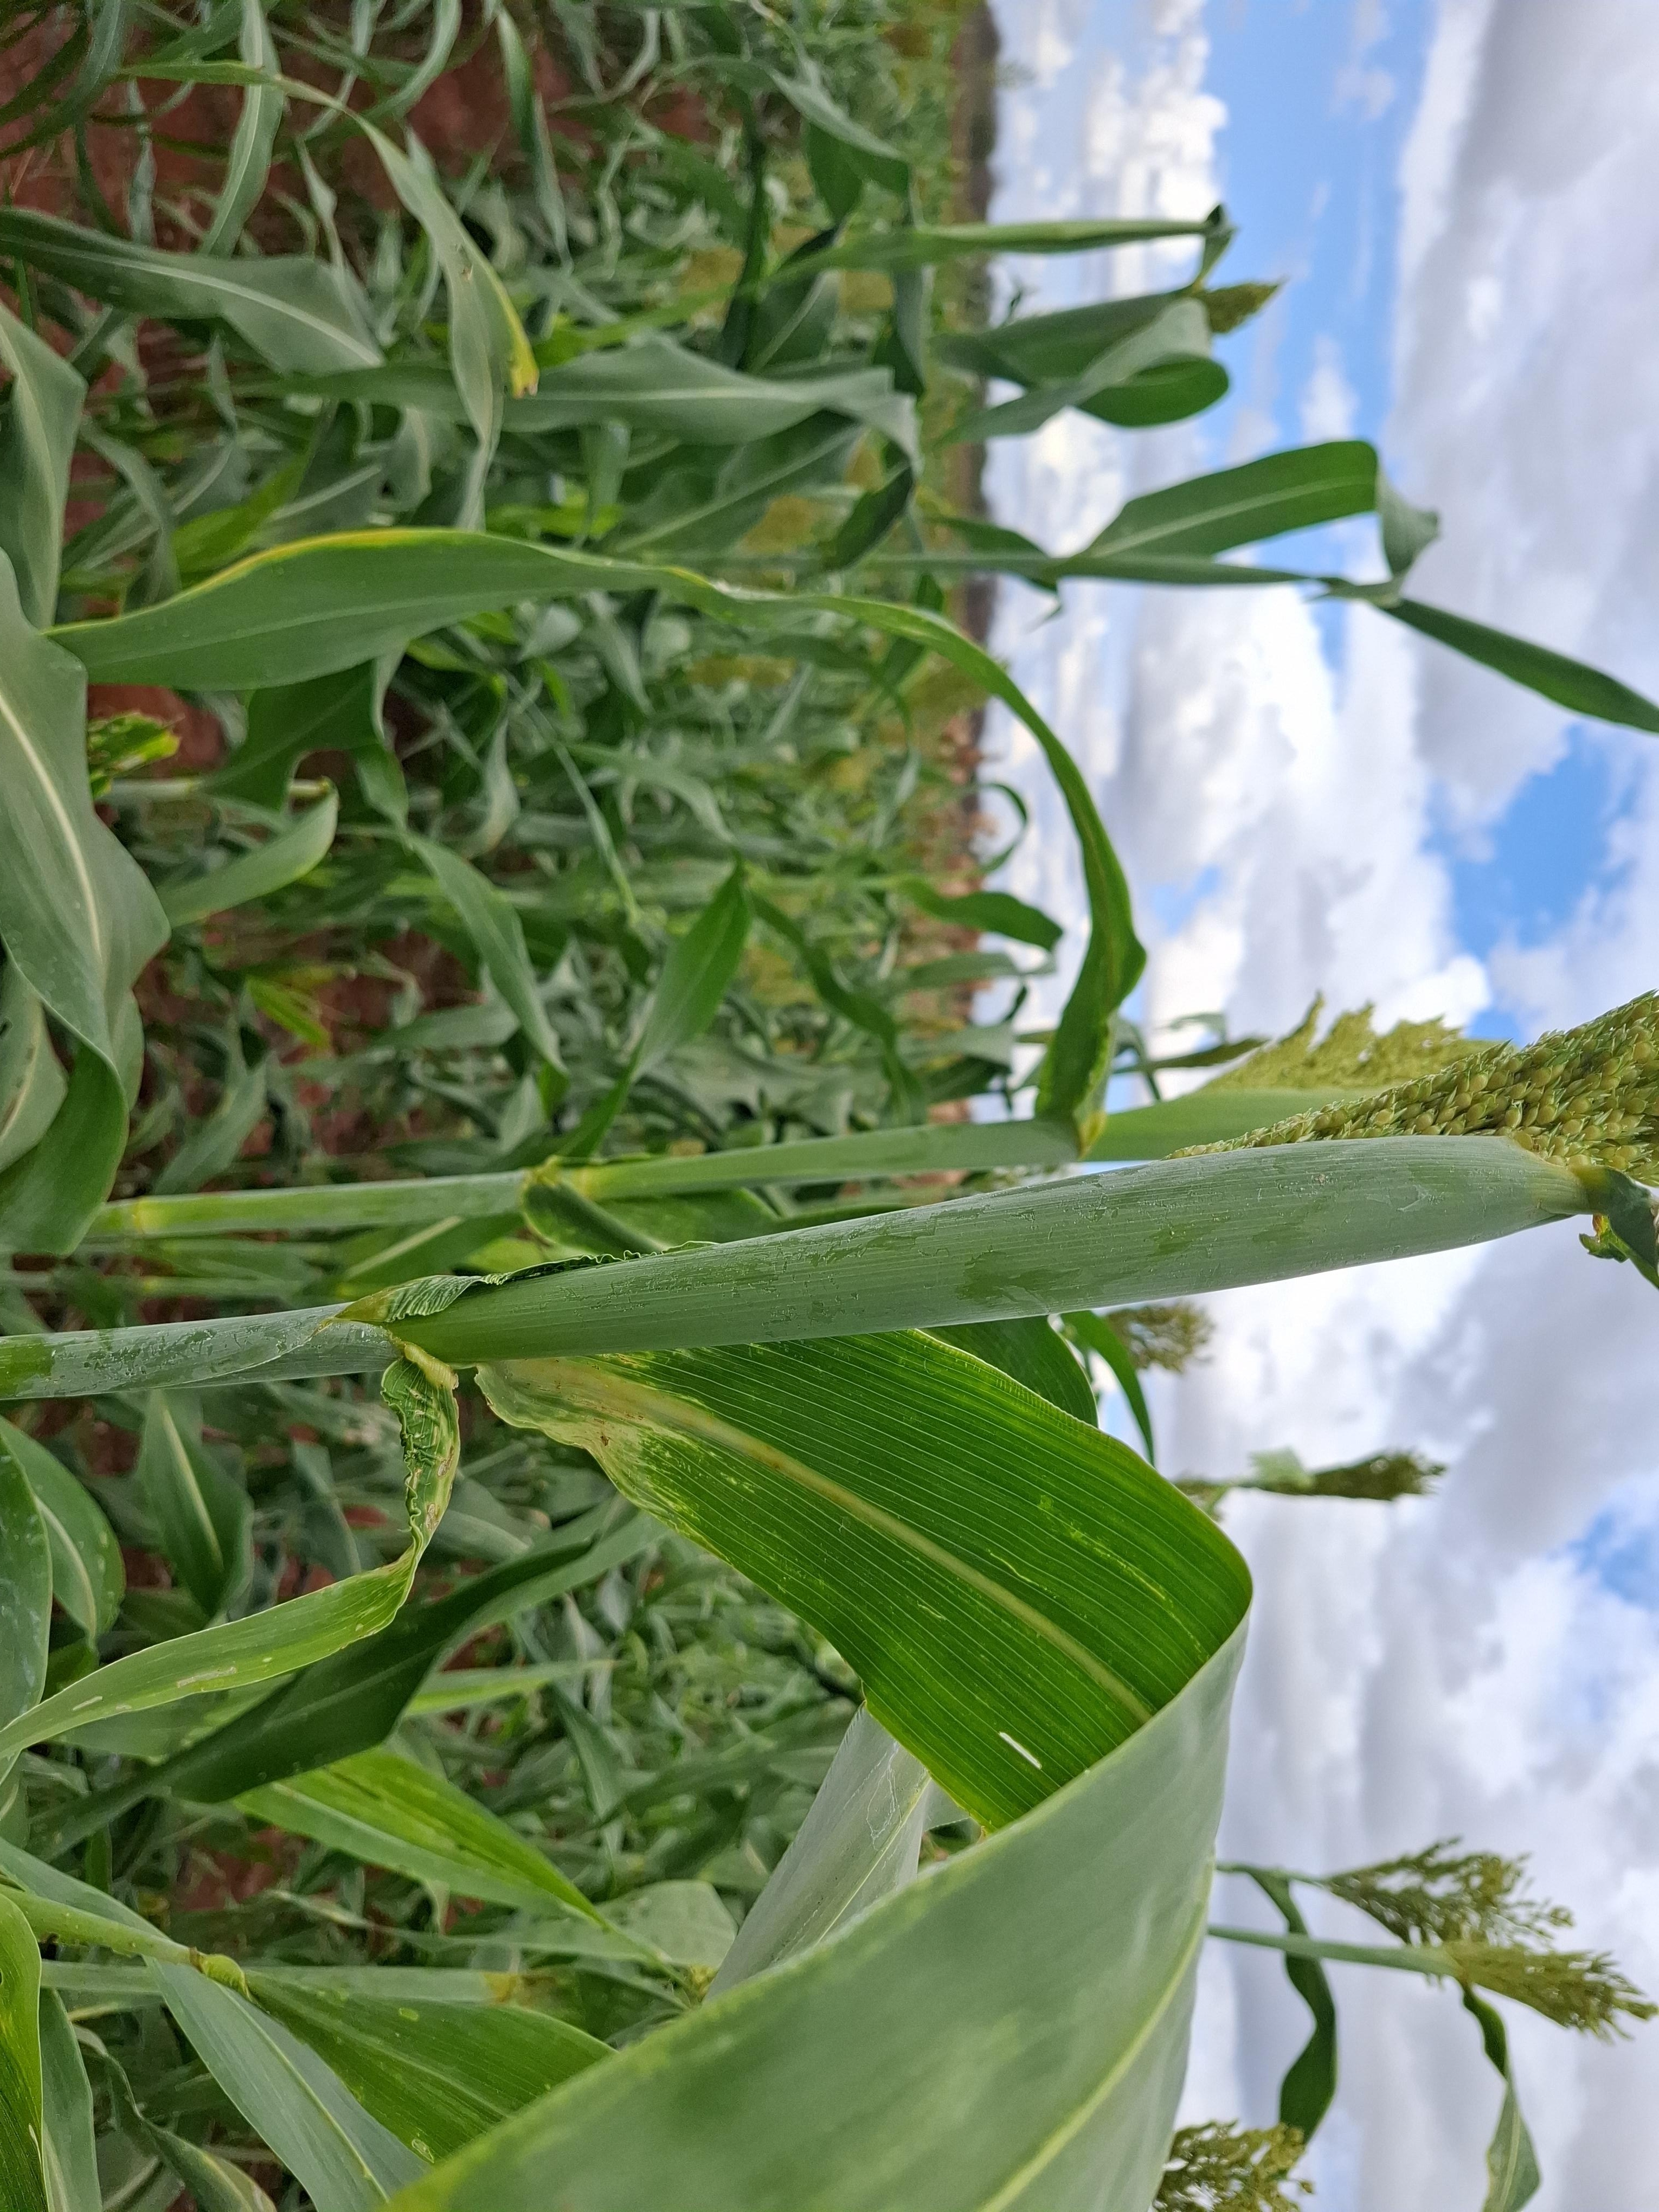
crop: sorghum
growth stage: filling grain
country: Kenya
